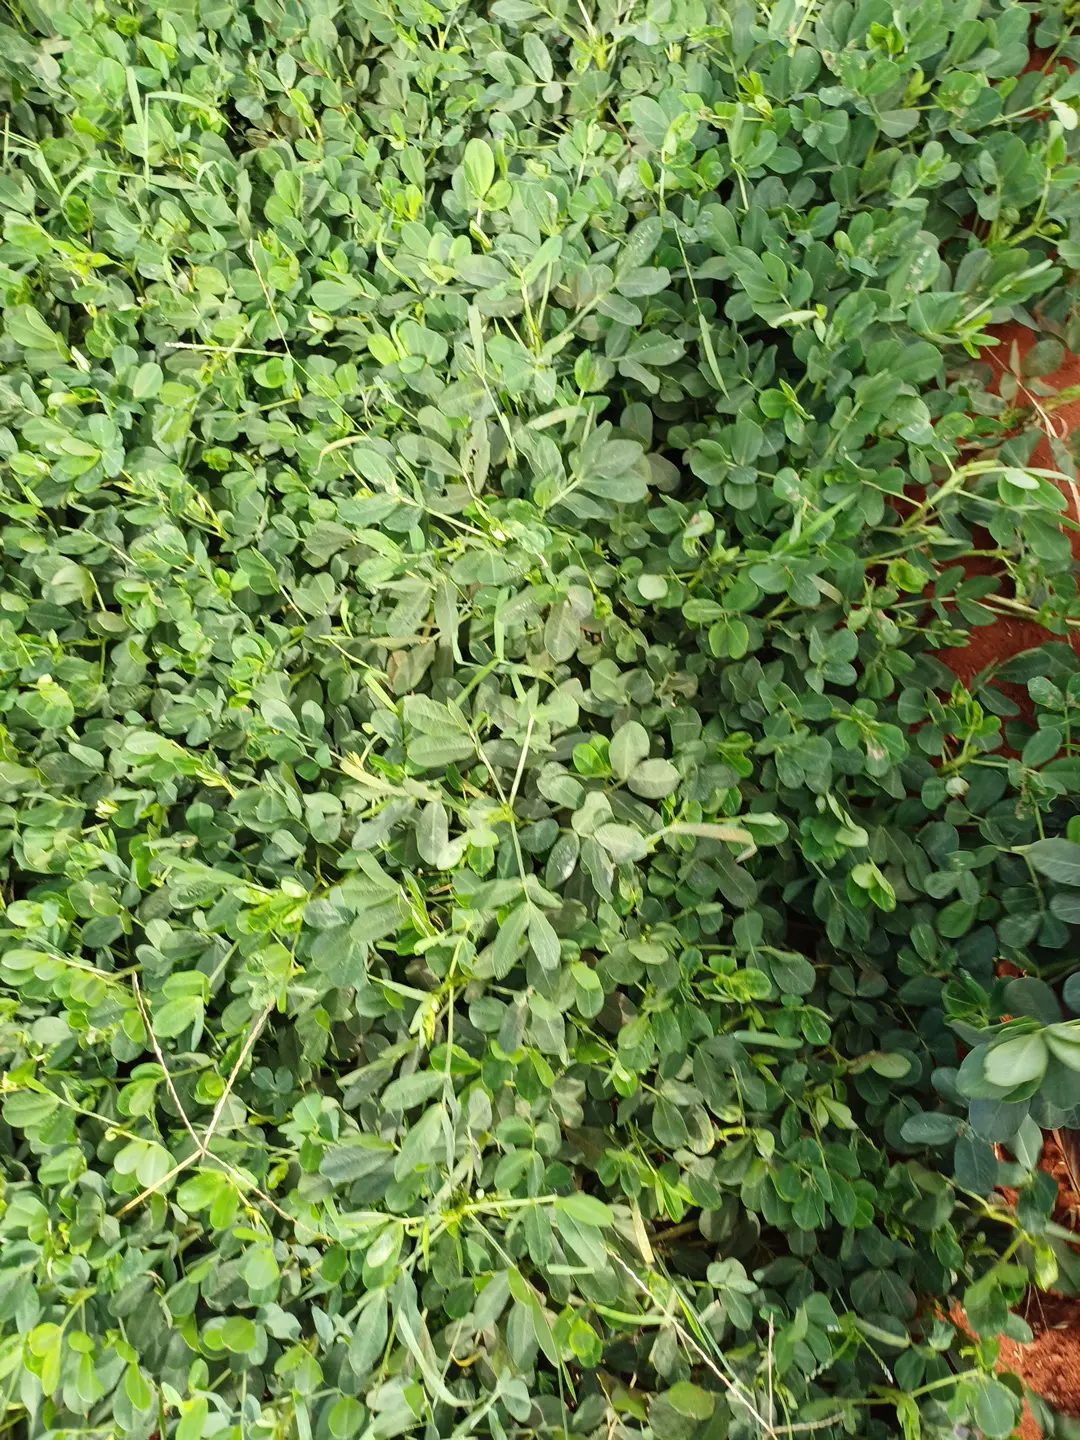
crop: groundnut
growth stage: pegging
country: Kenya
